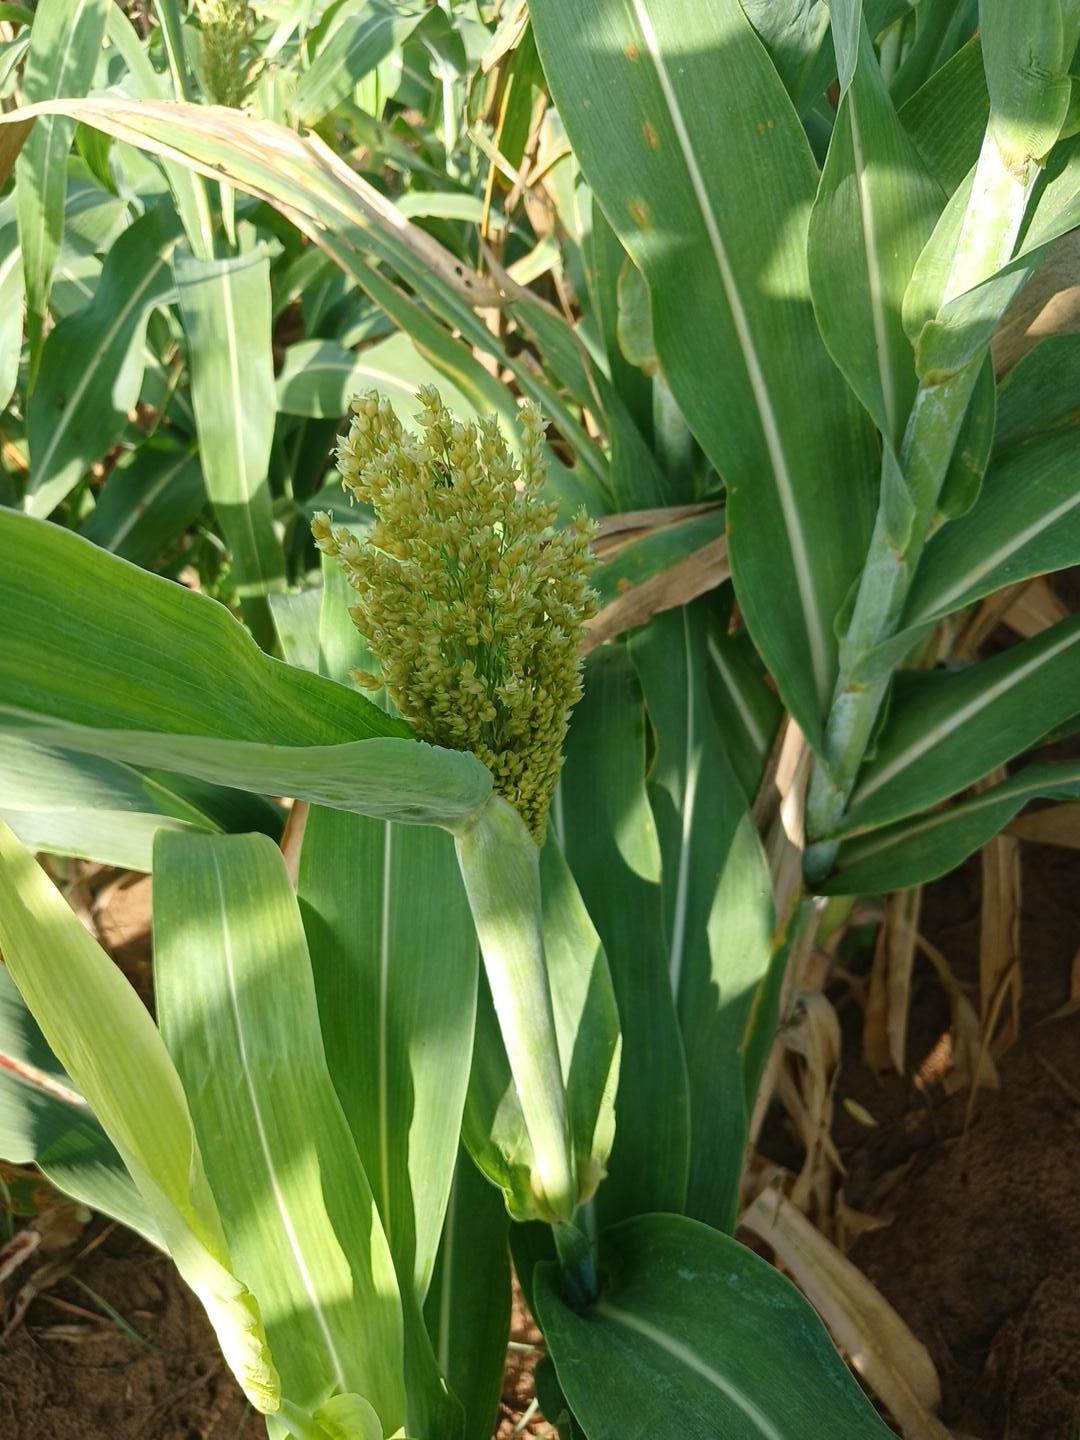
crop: sorghum
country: Senegal
